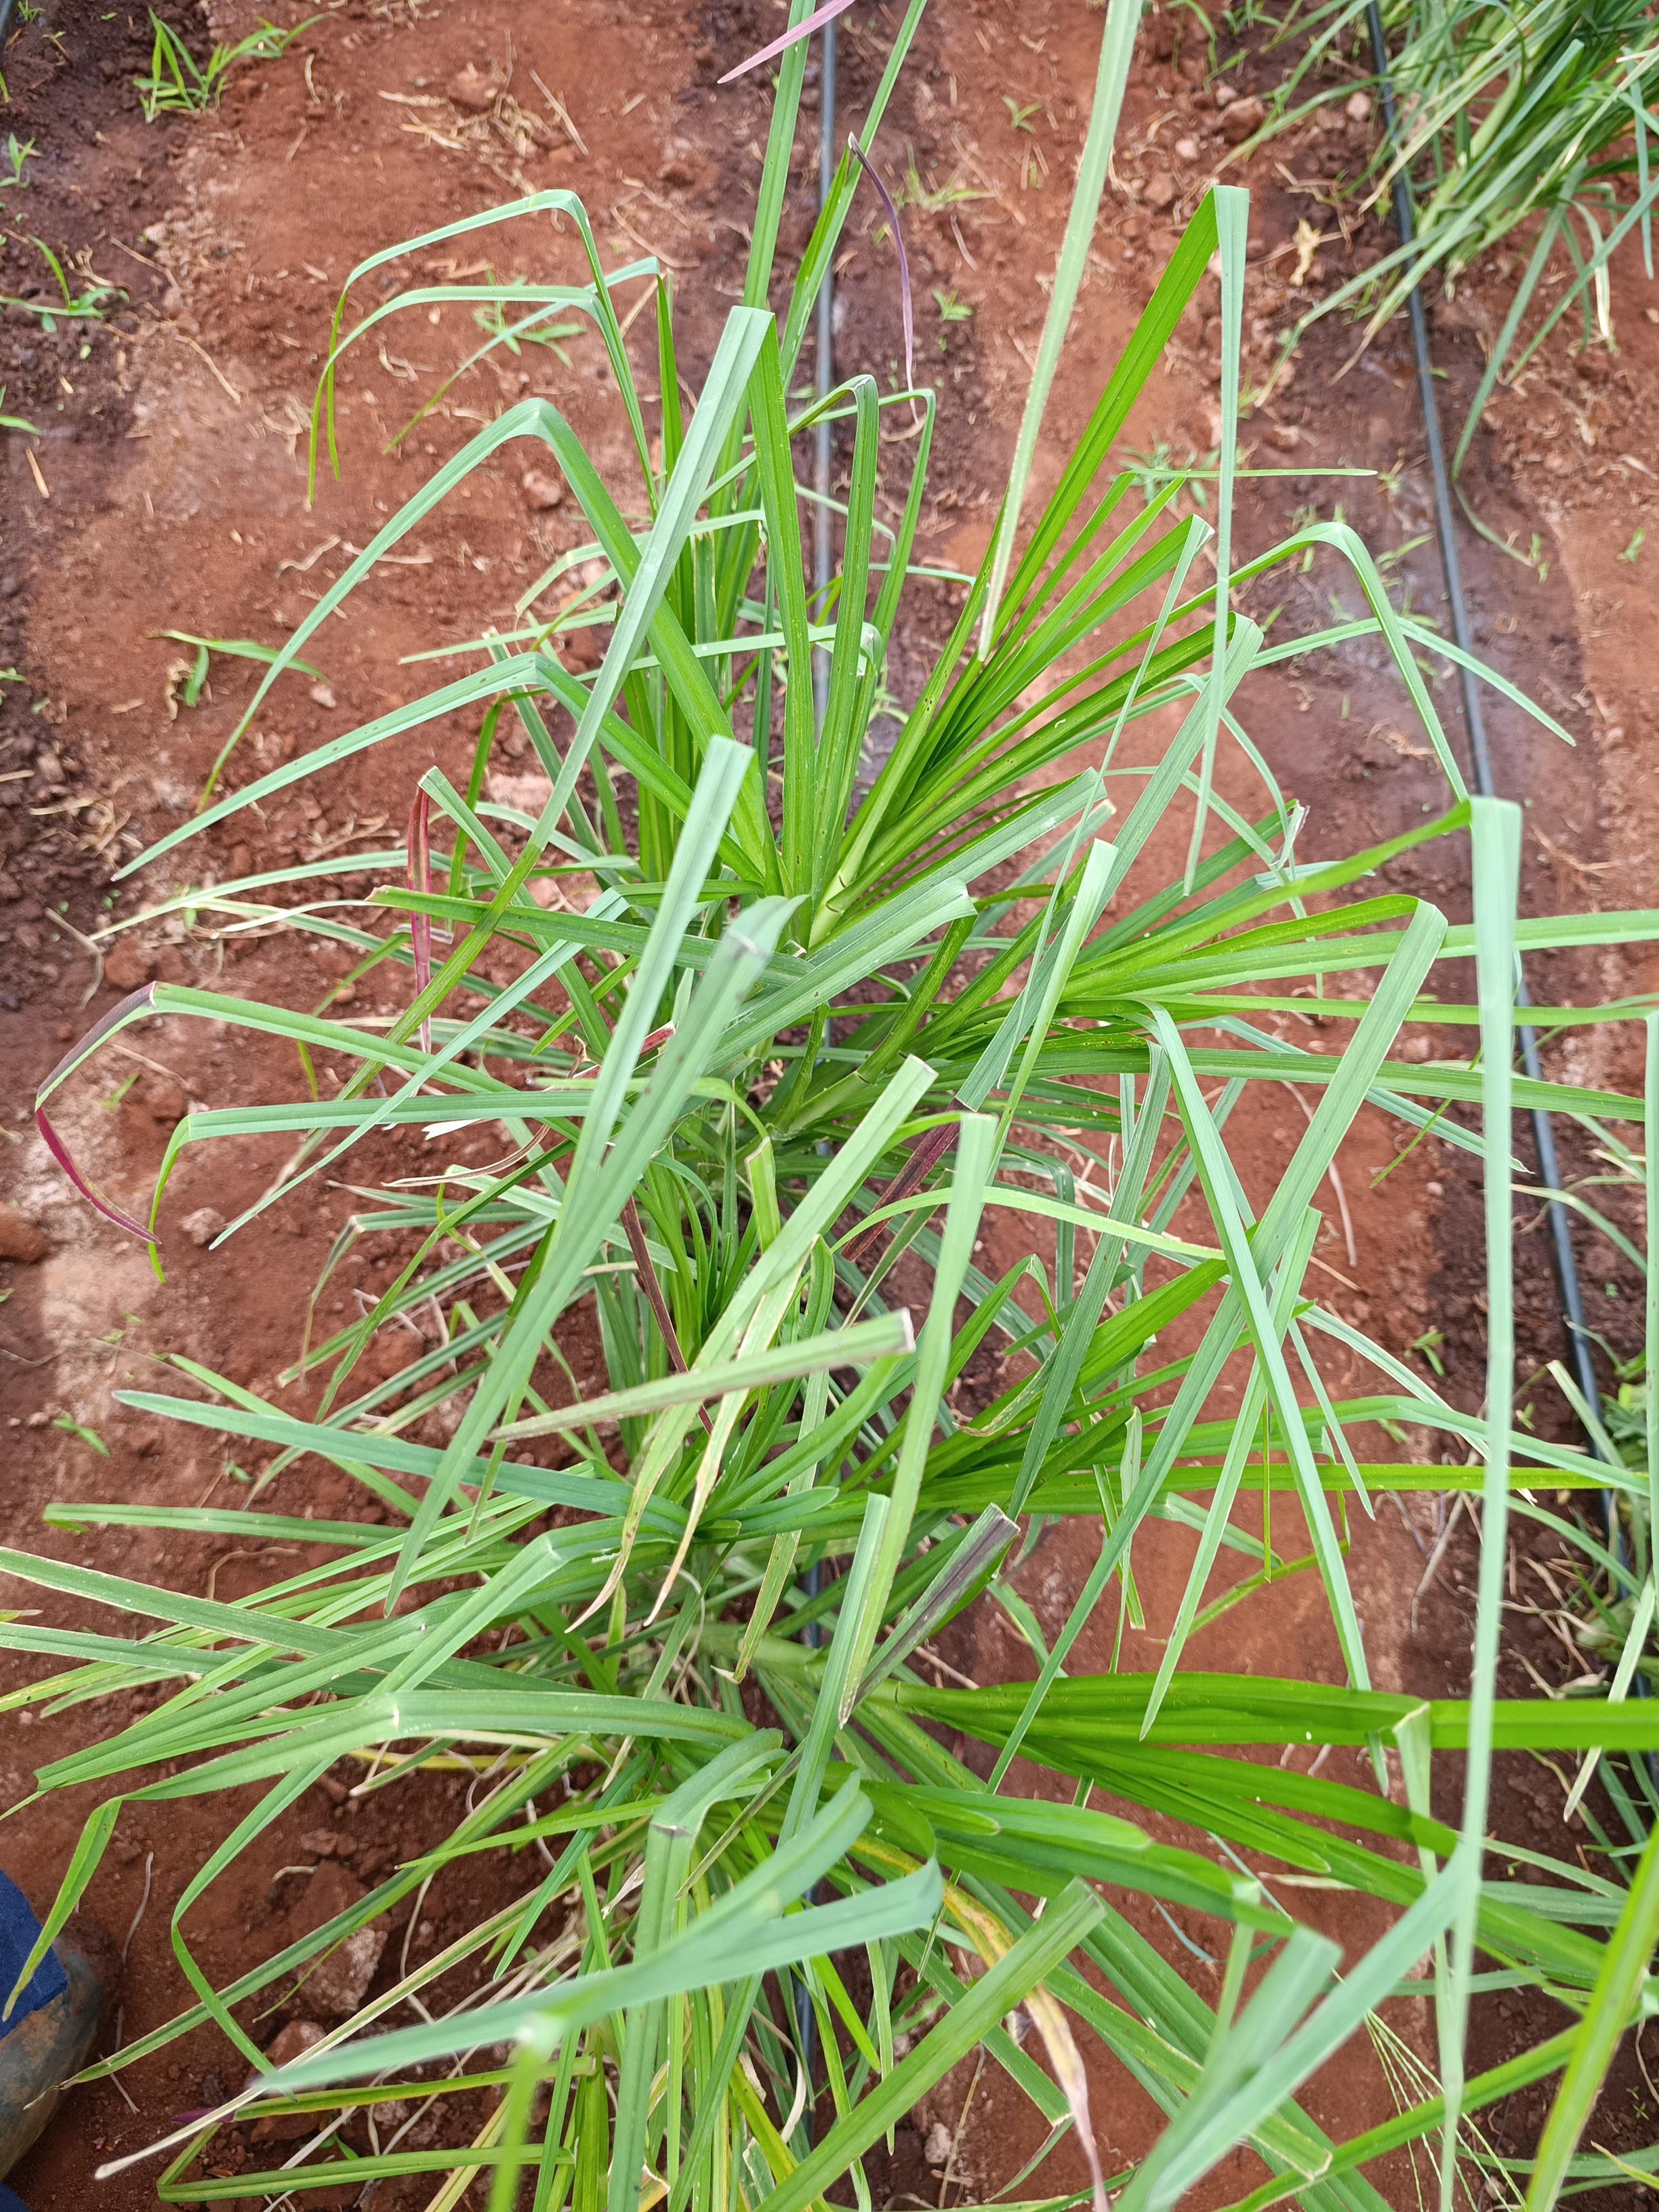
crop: finger millet
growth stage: vegetative
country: Kenya
